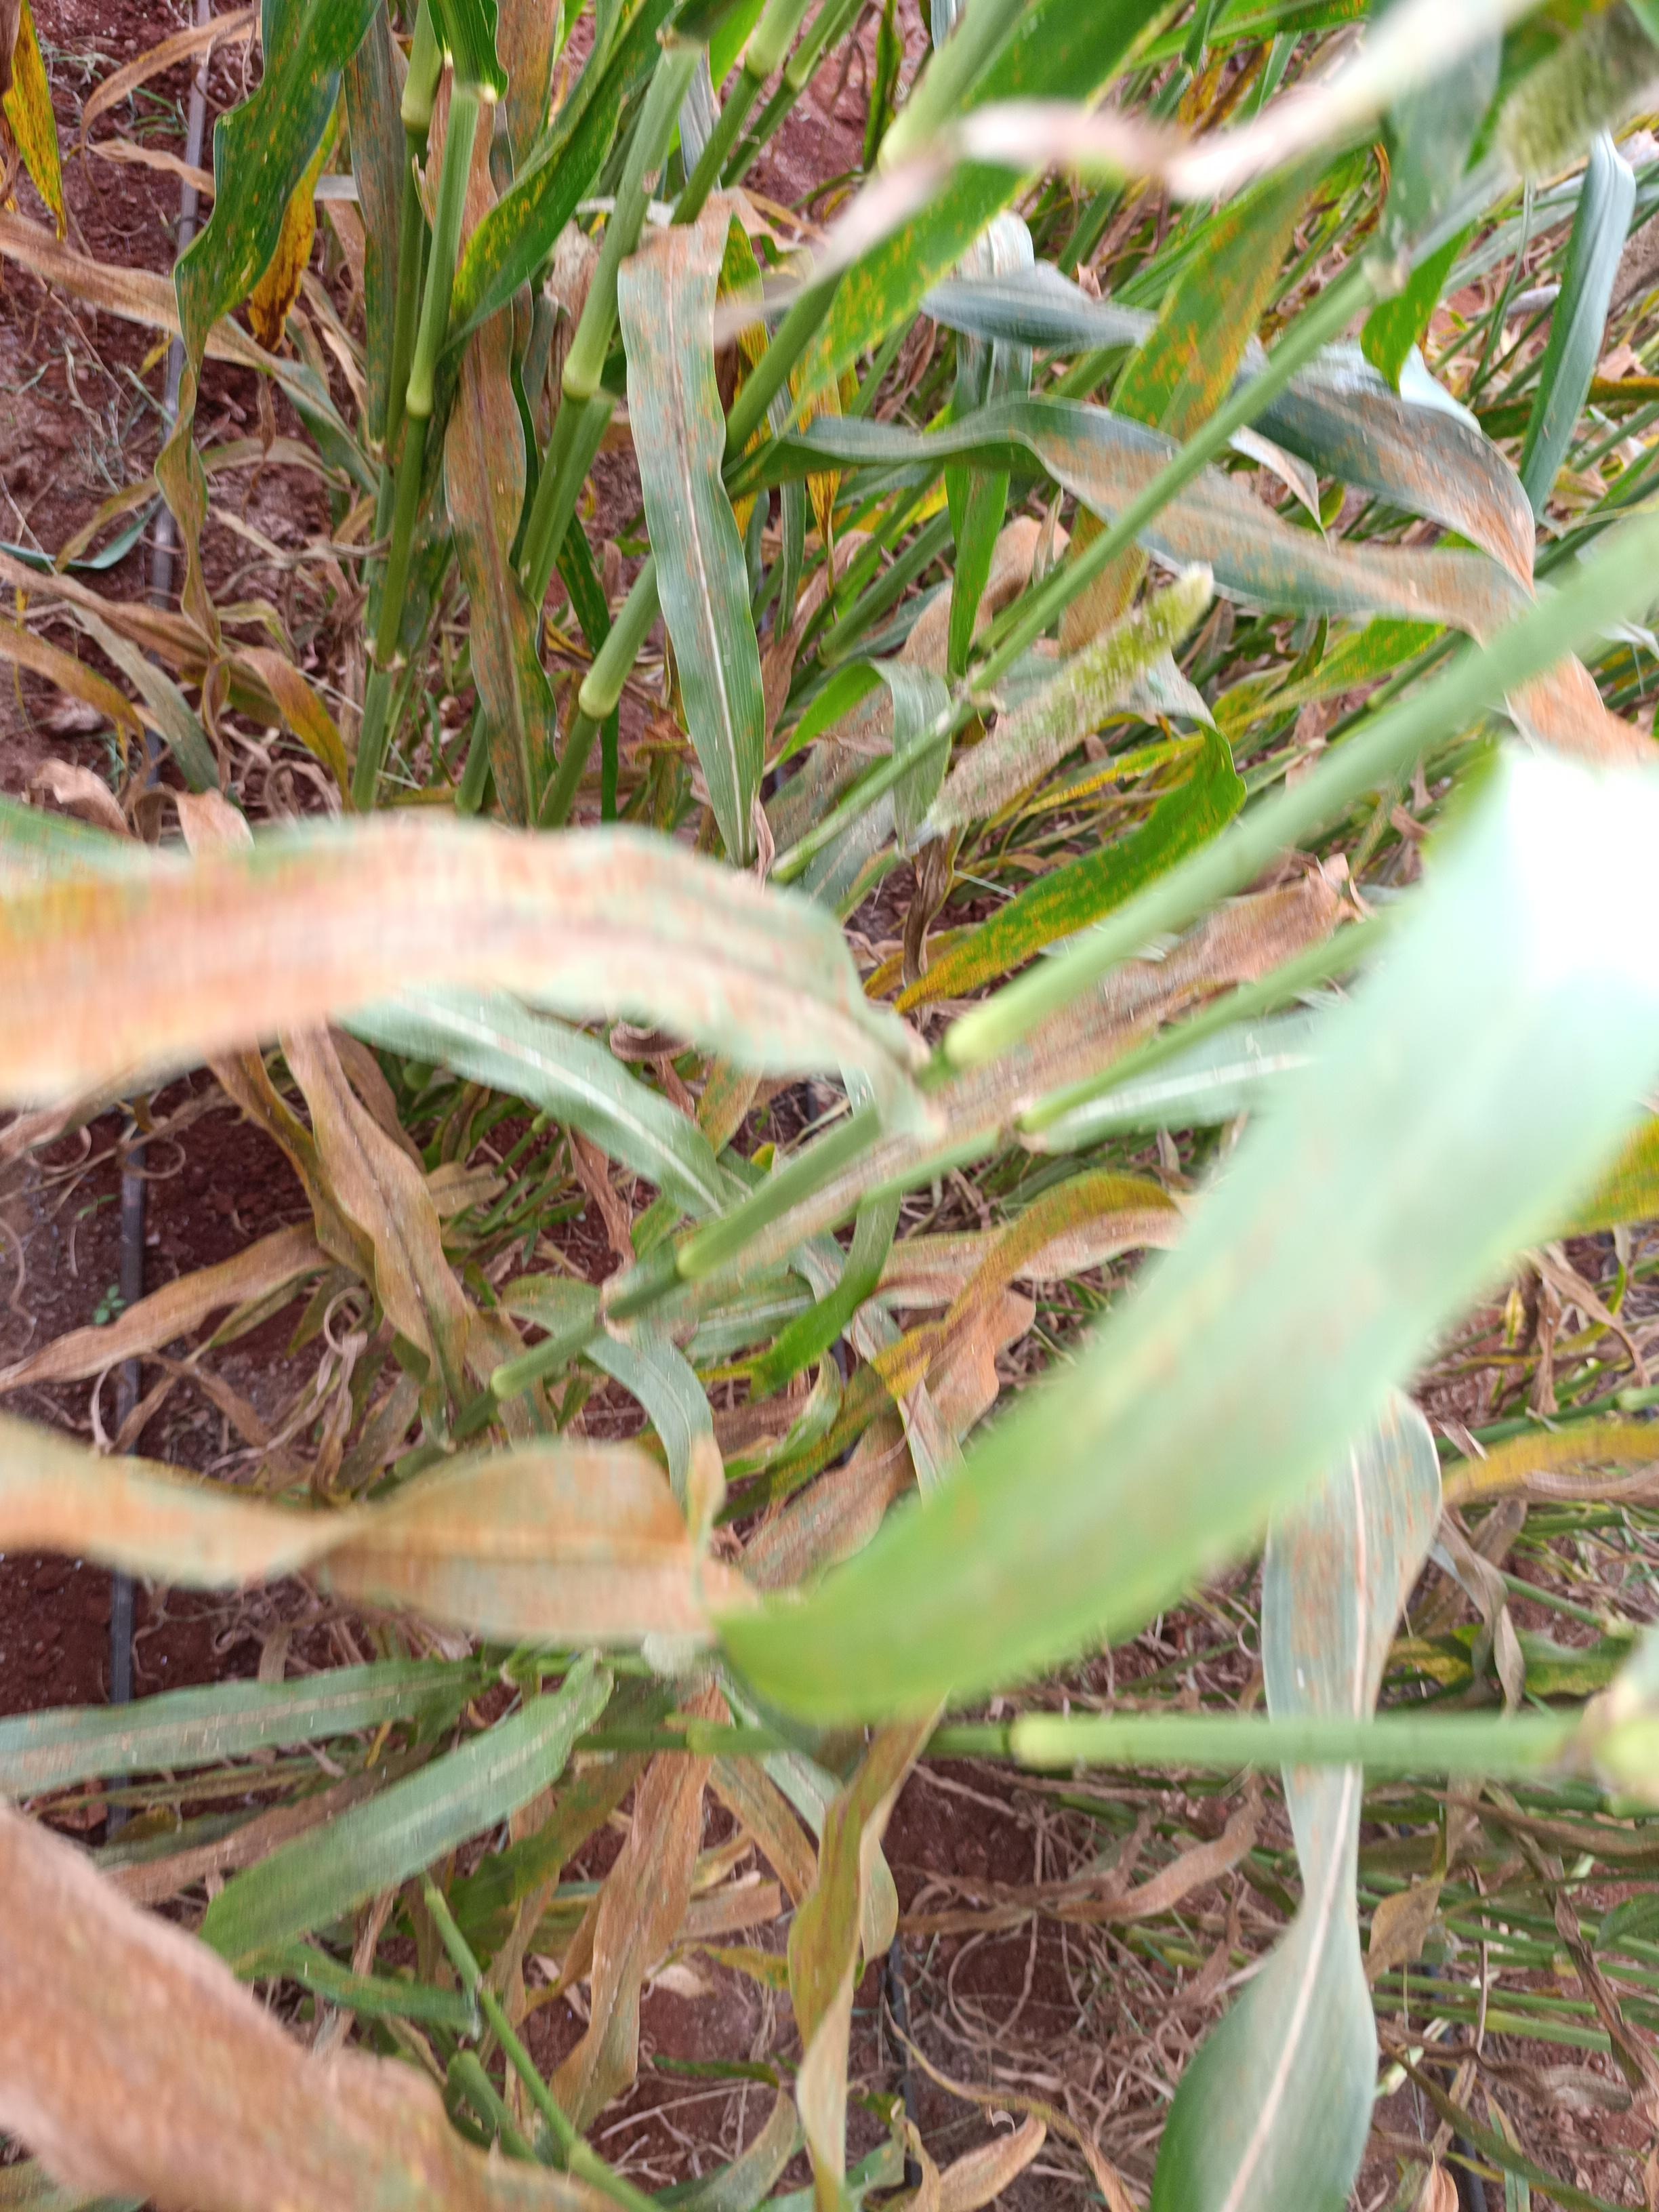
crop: pearl millet
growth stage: filling grain
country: Kenya
